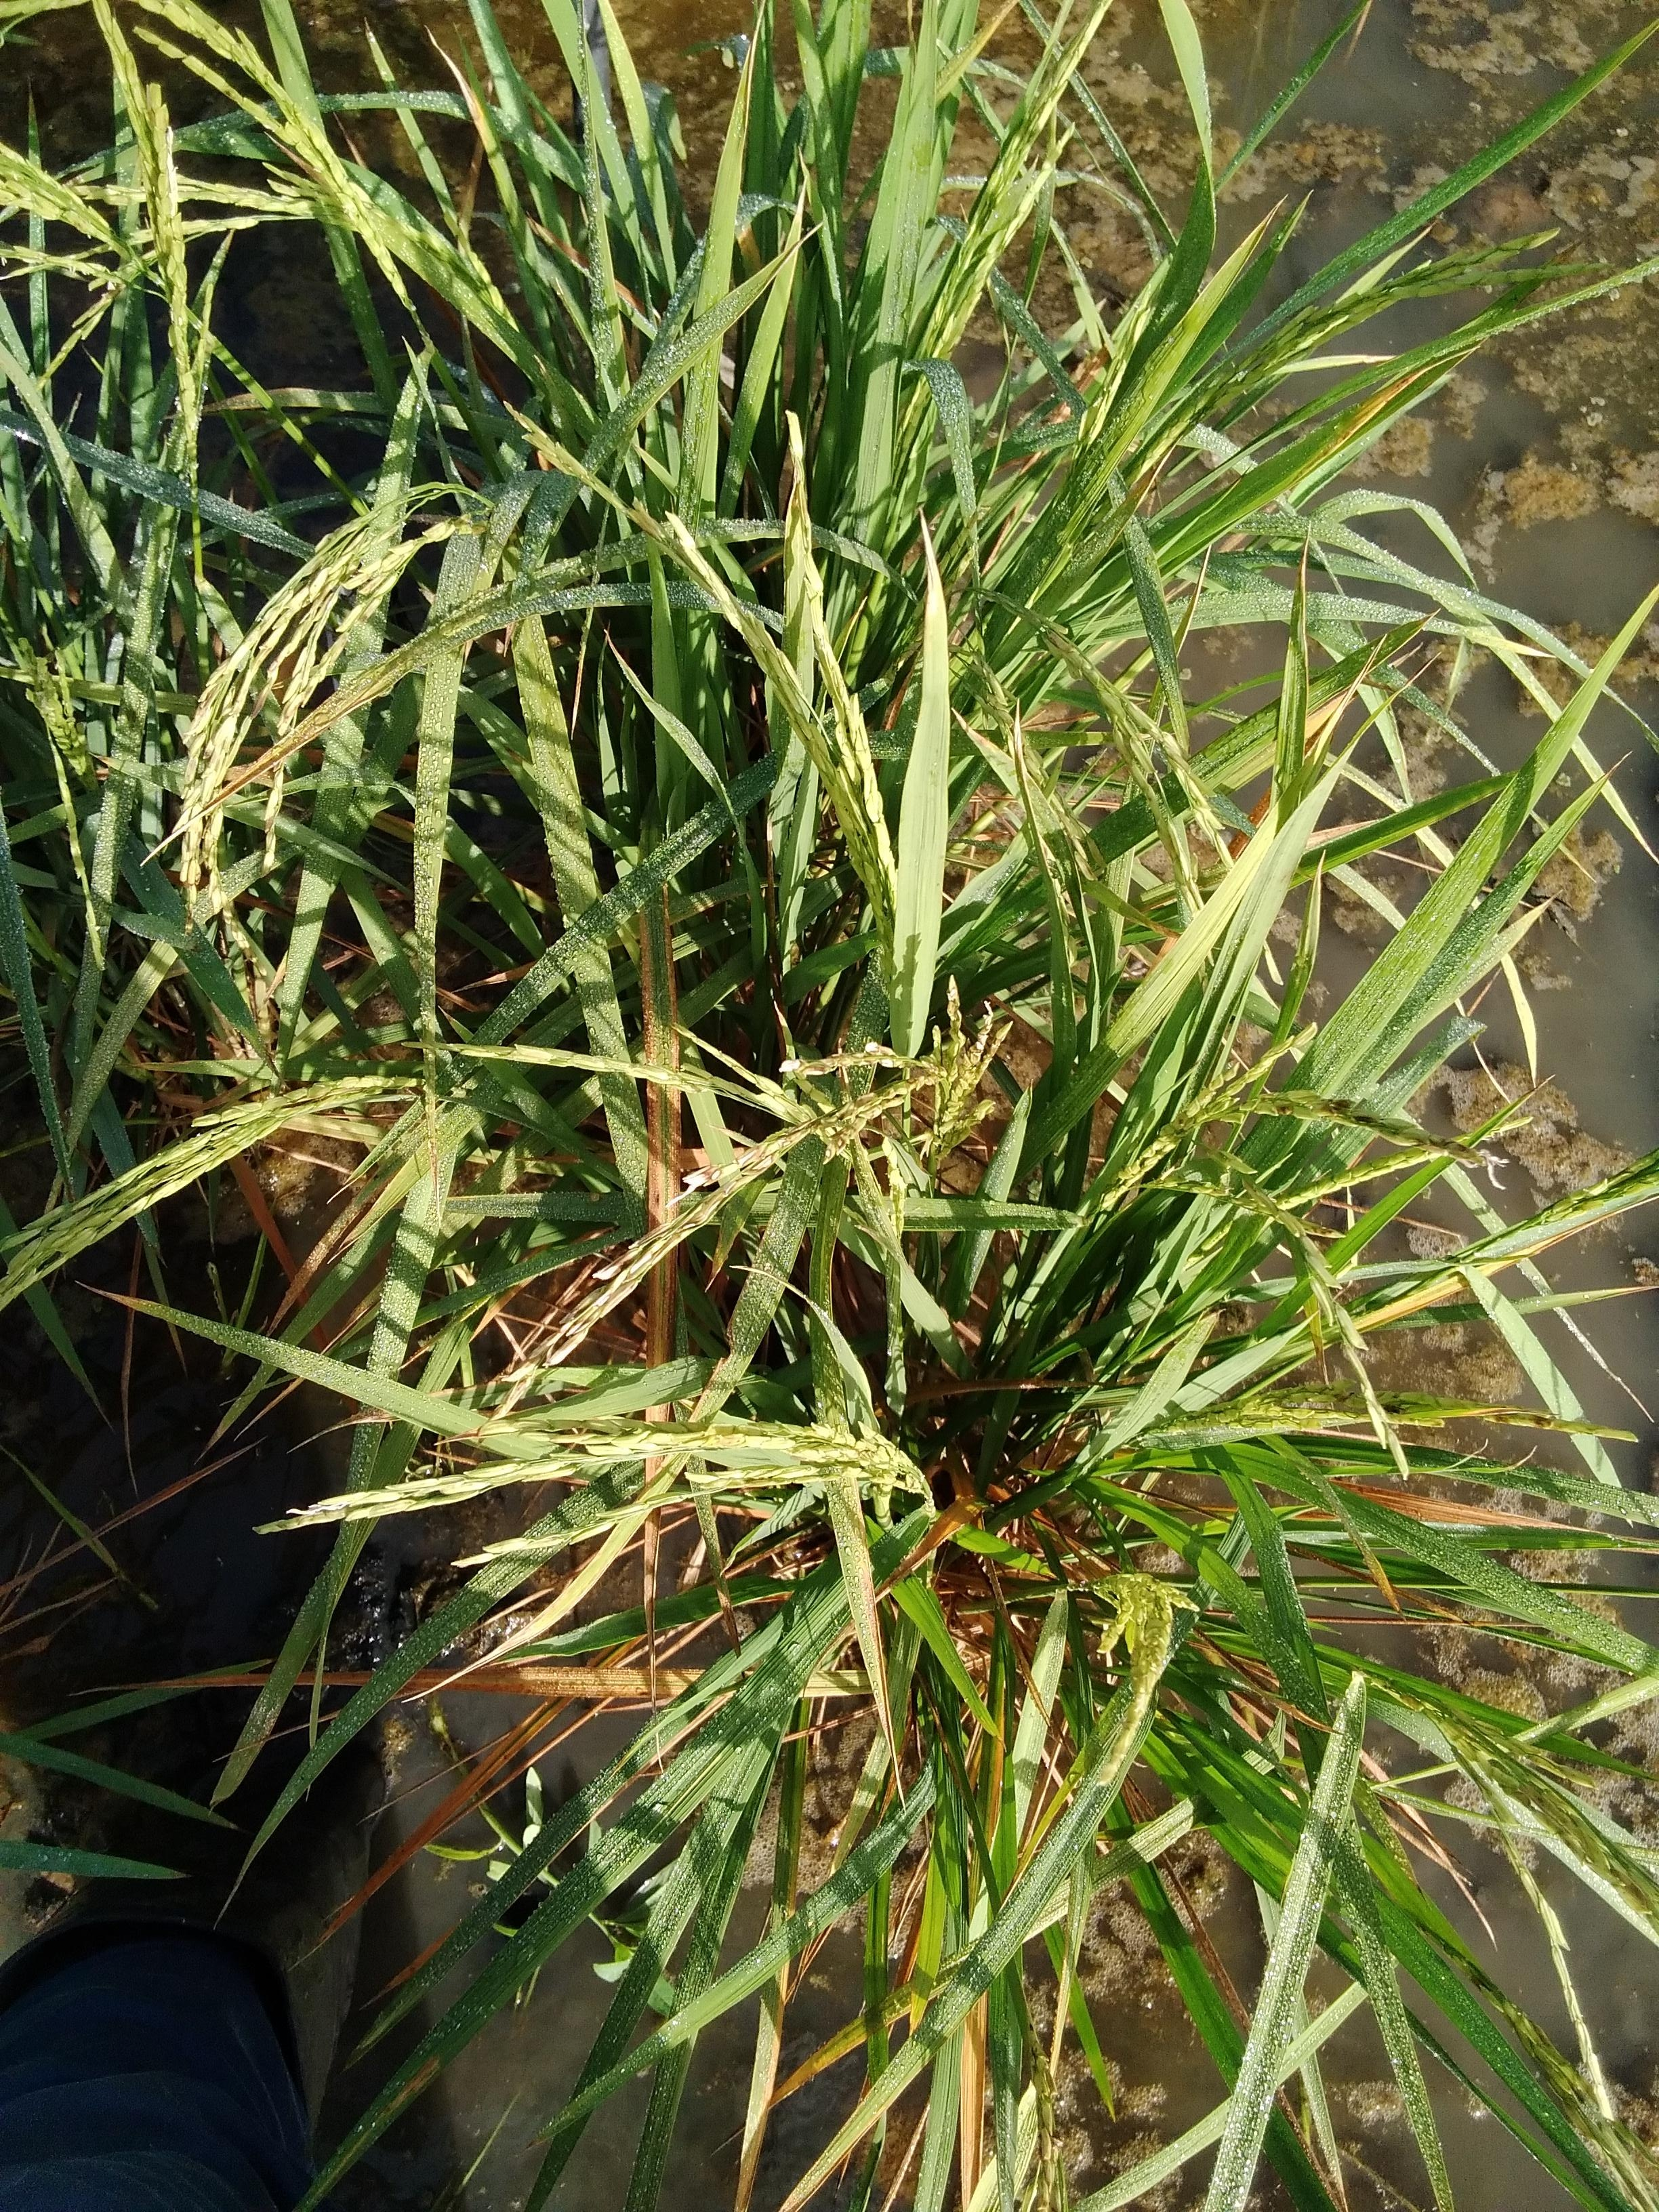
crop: rice
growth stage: stage milk
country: Senegal
